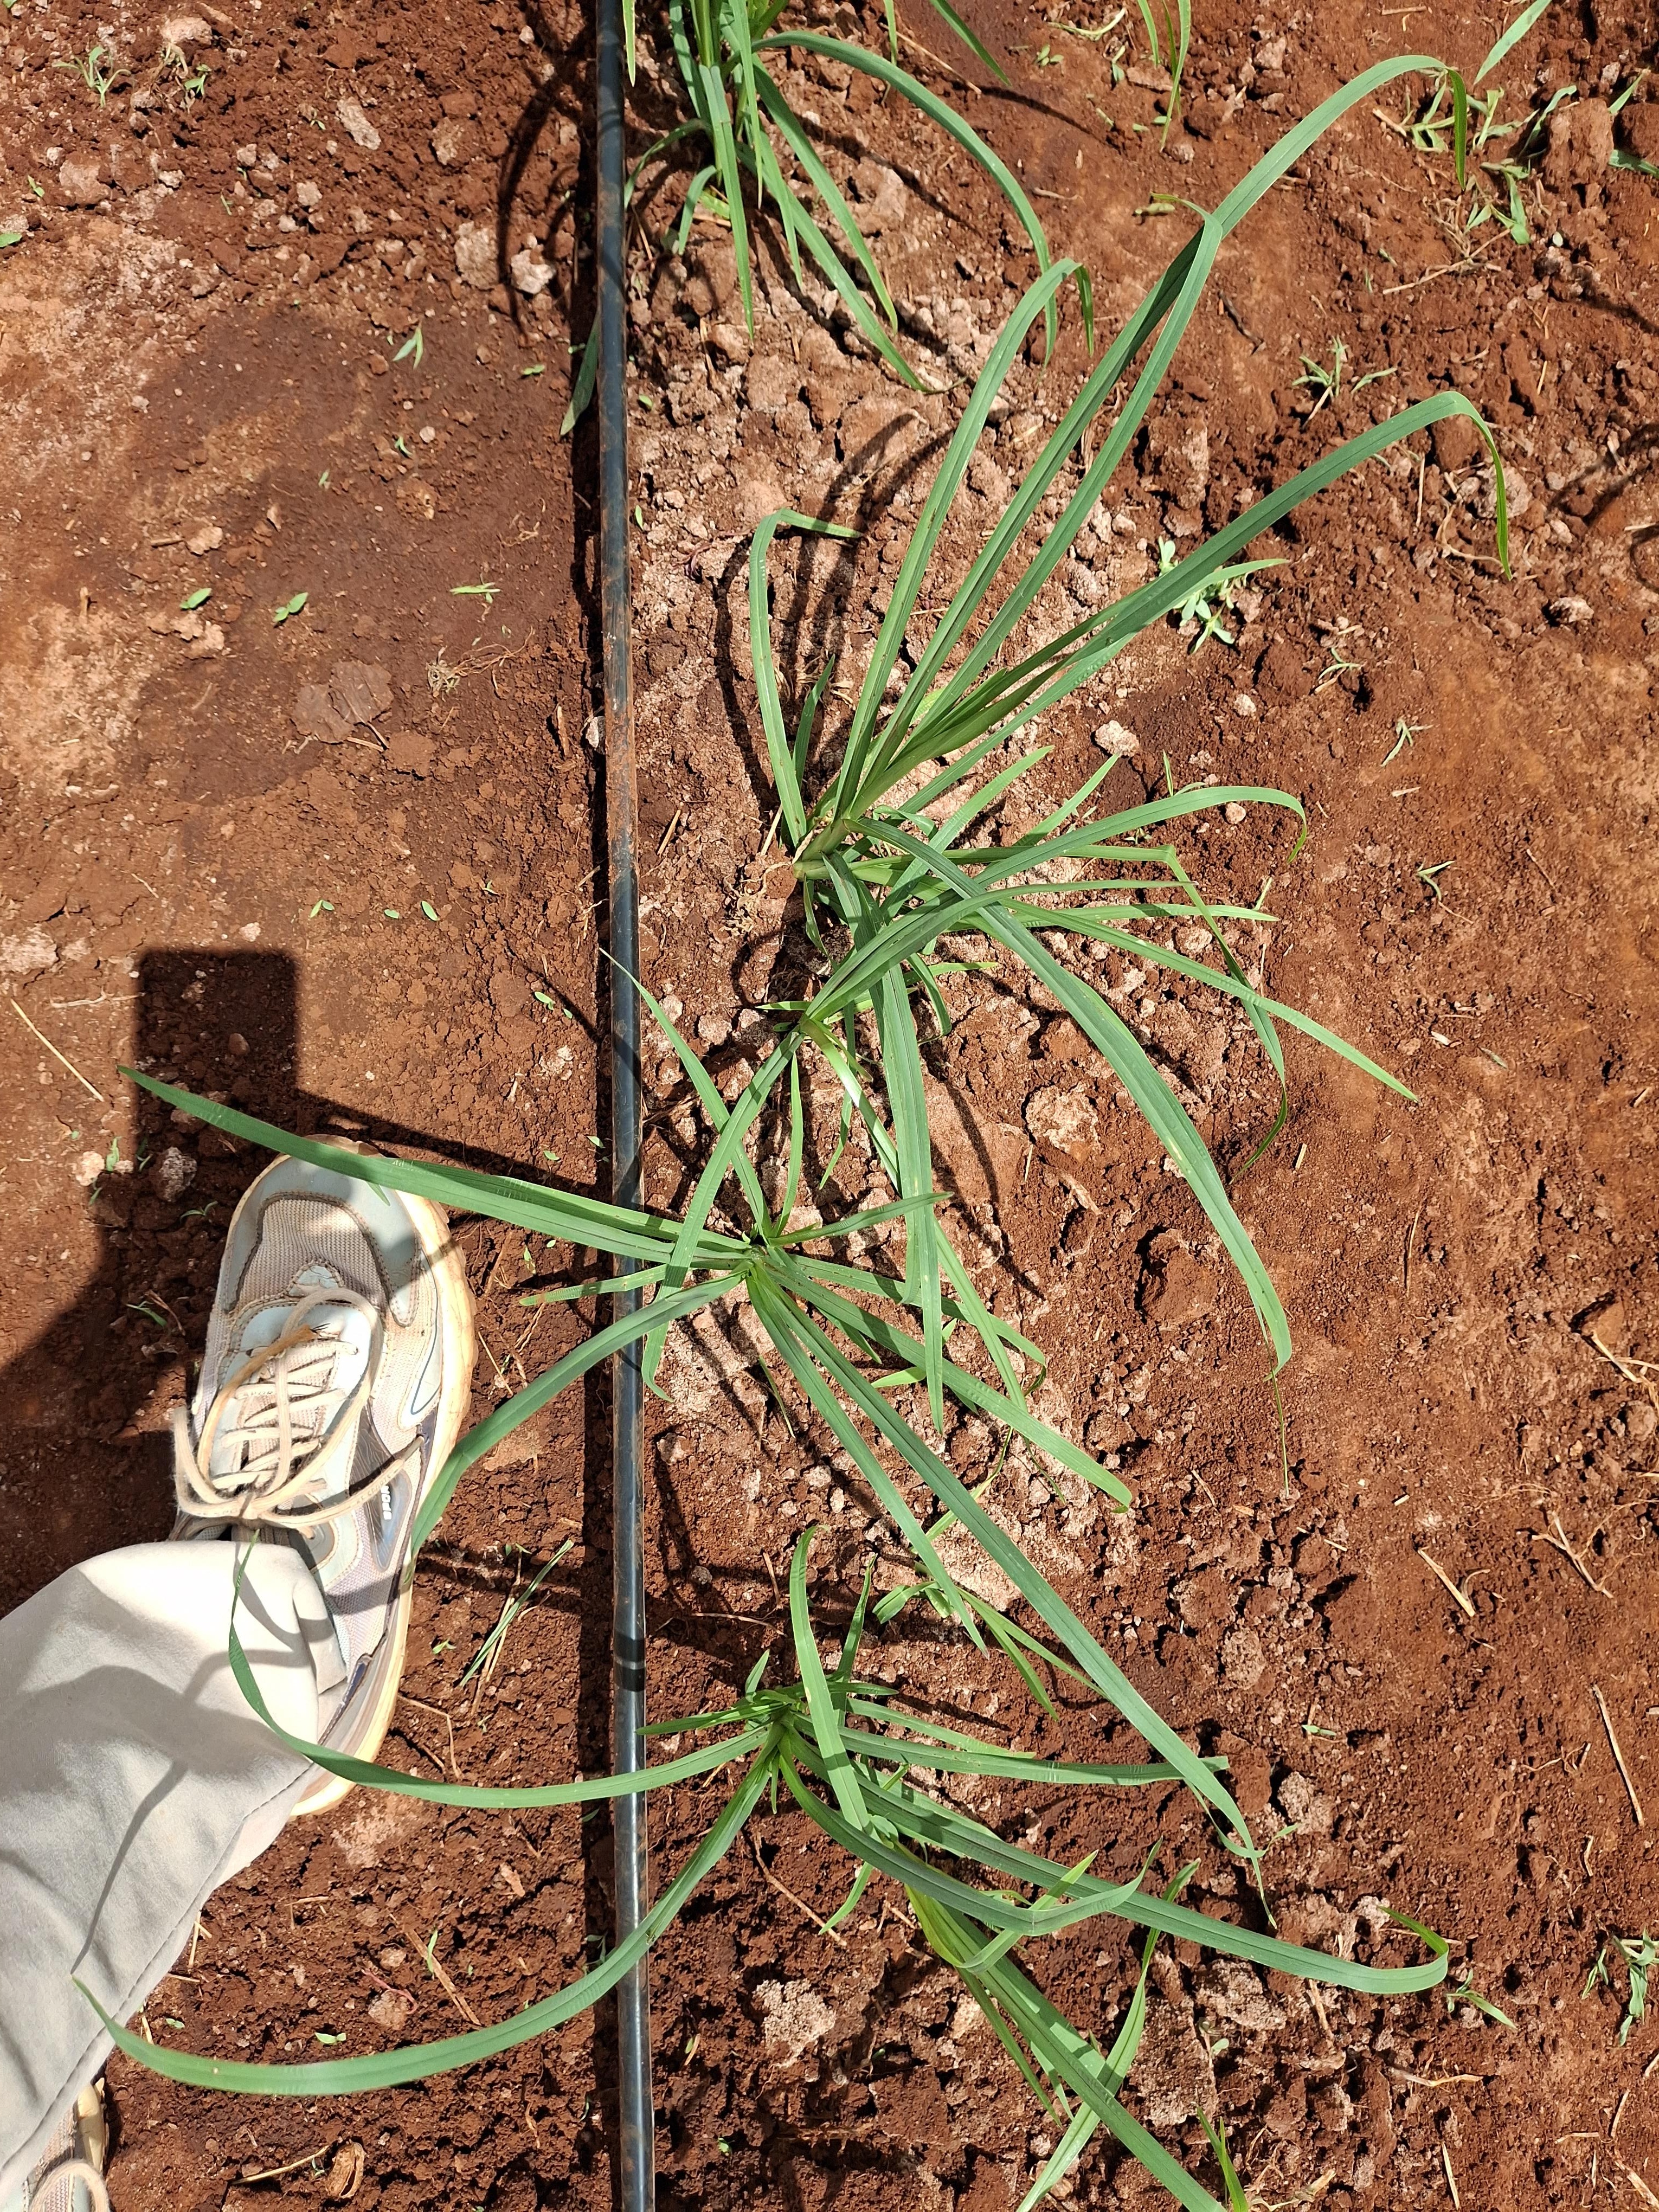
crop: finger millet
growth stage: vegetative
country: Kenya
